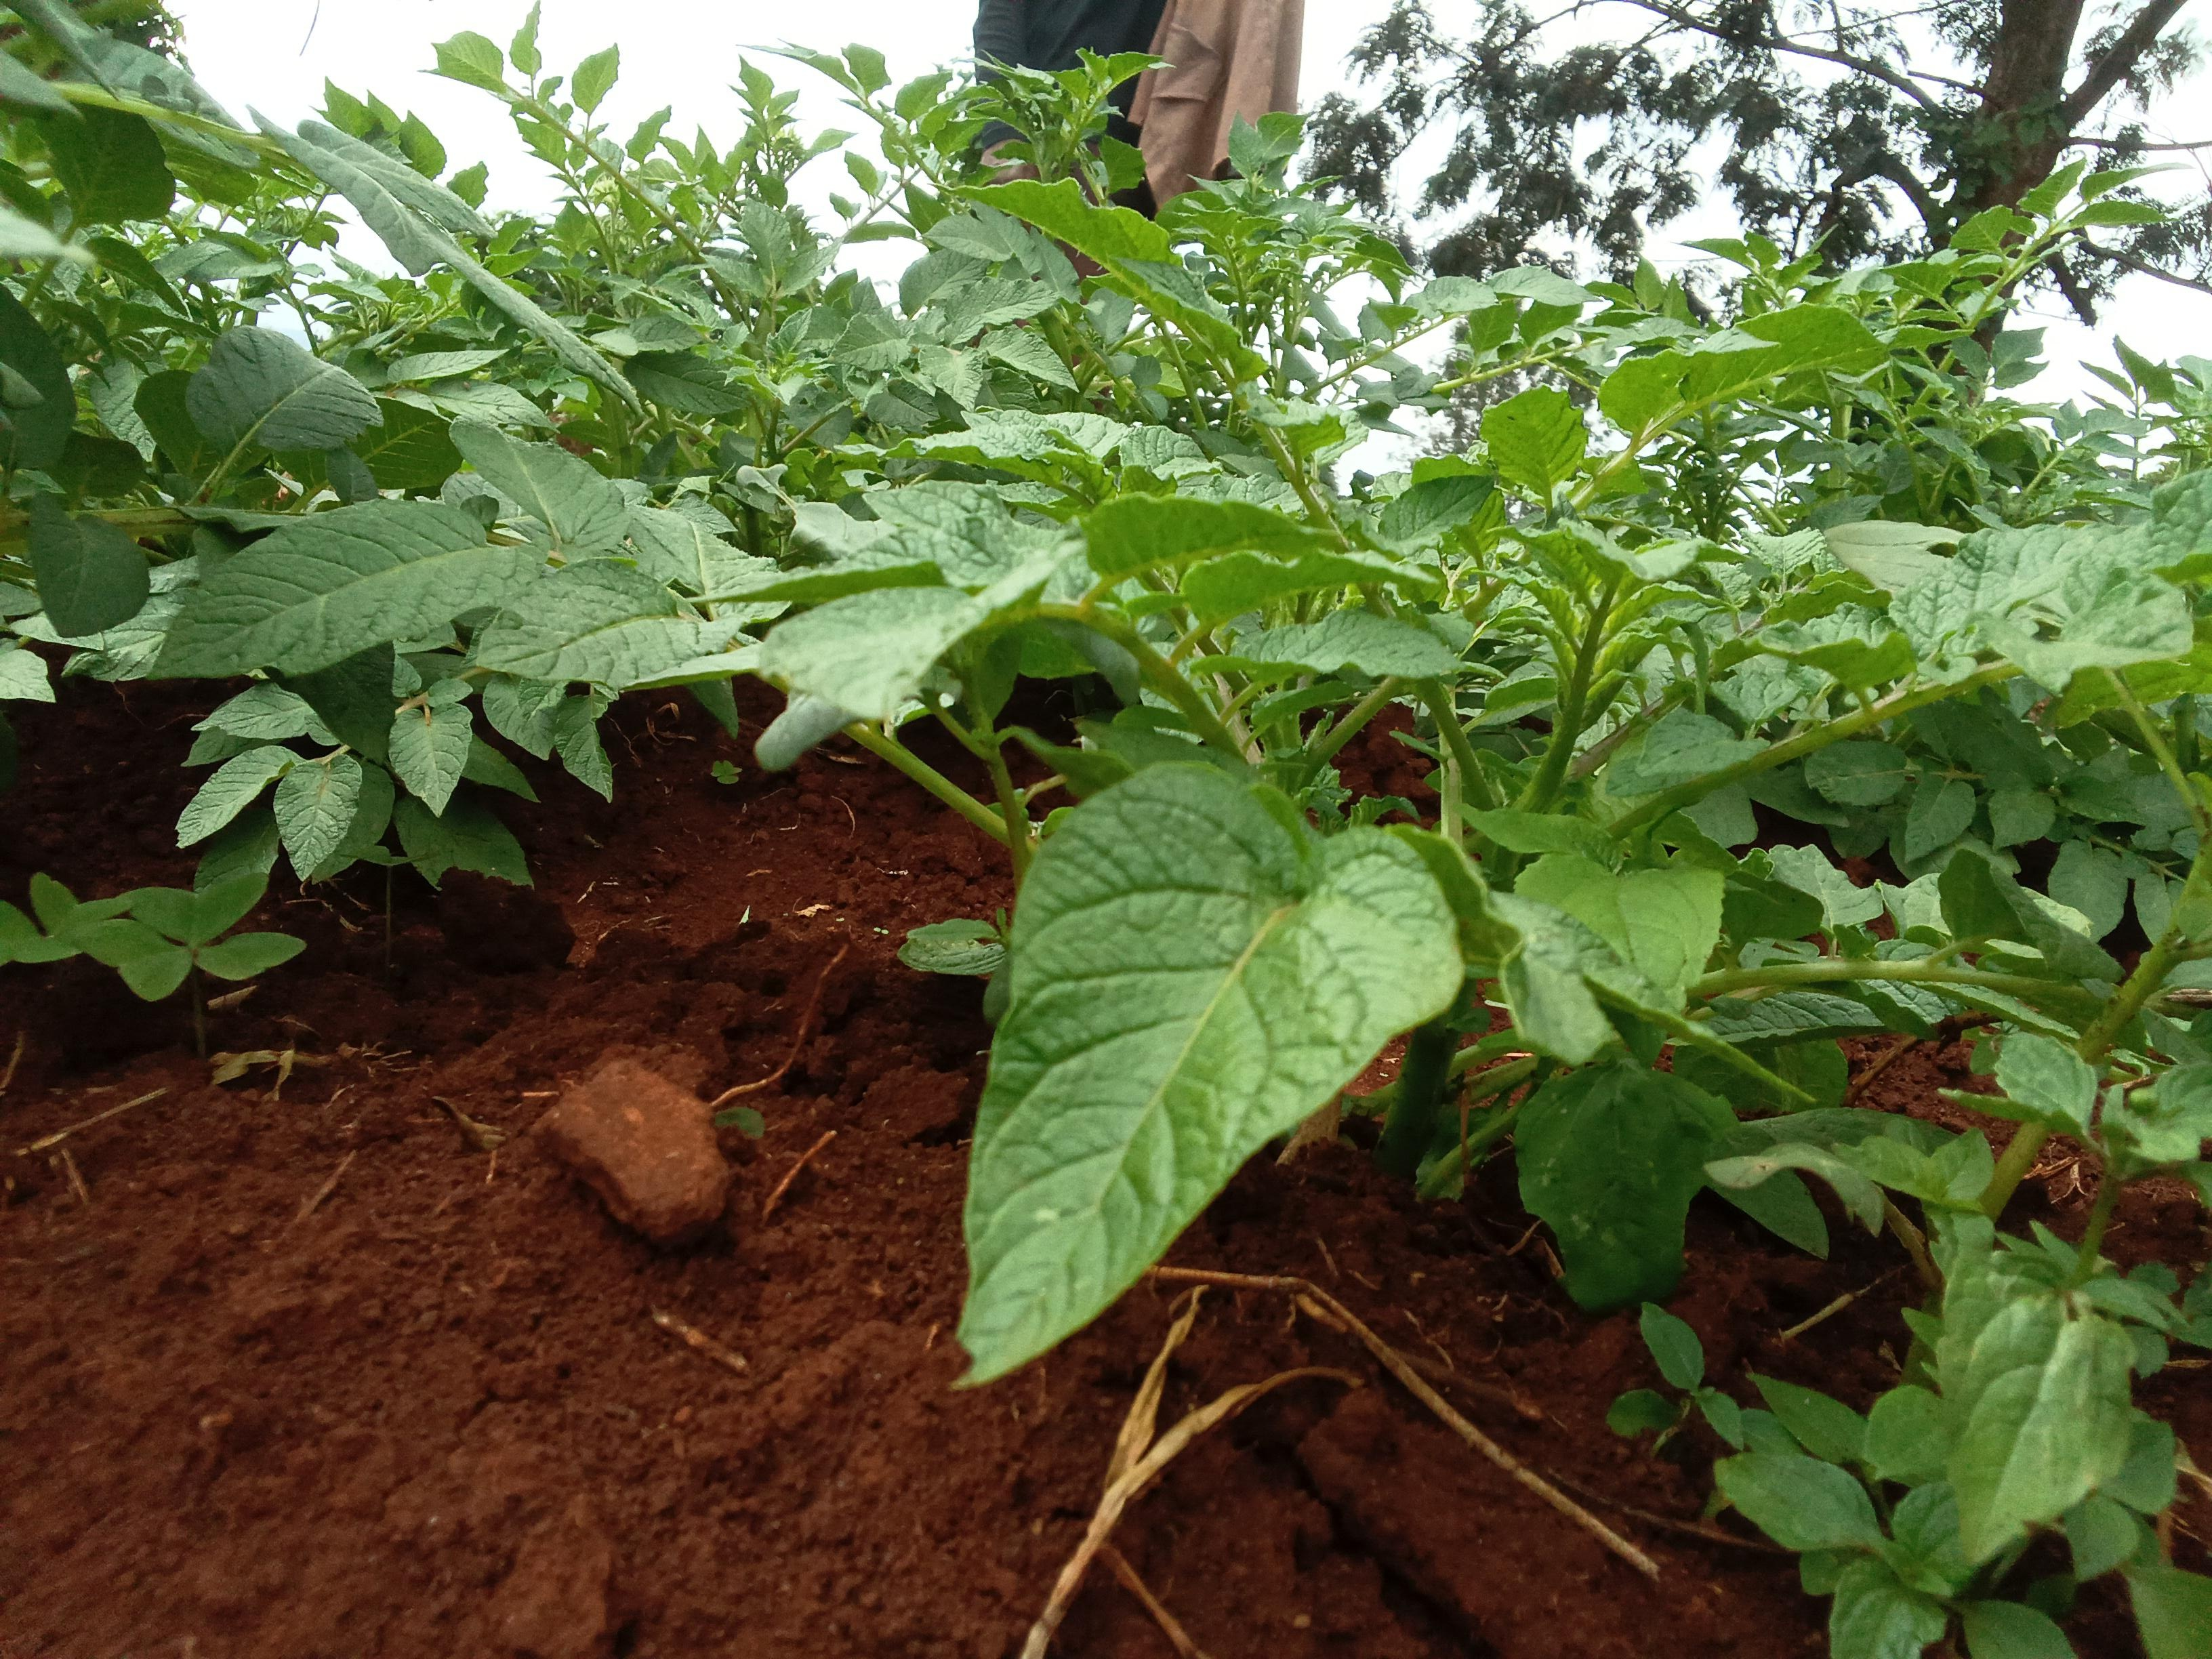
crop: potato
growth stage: vegetative
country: Kenya
